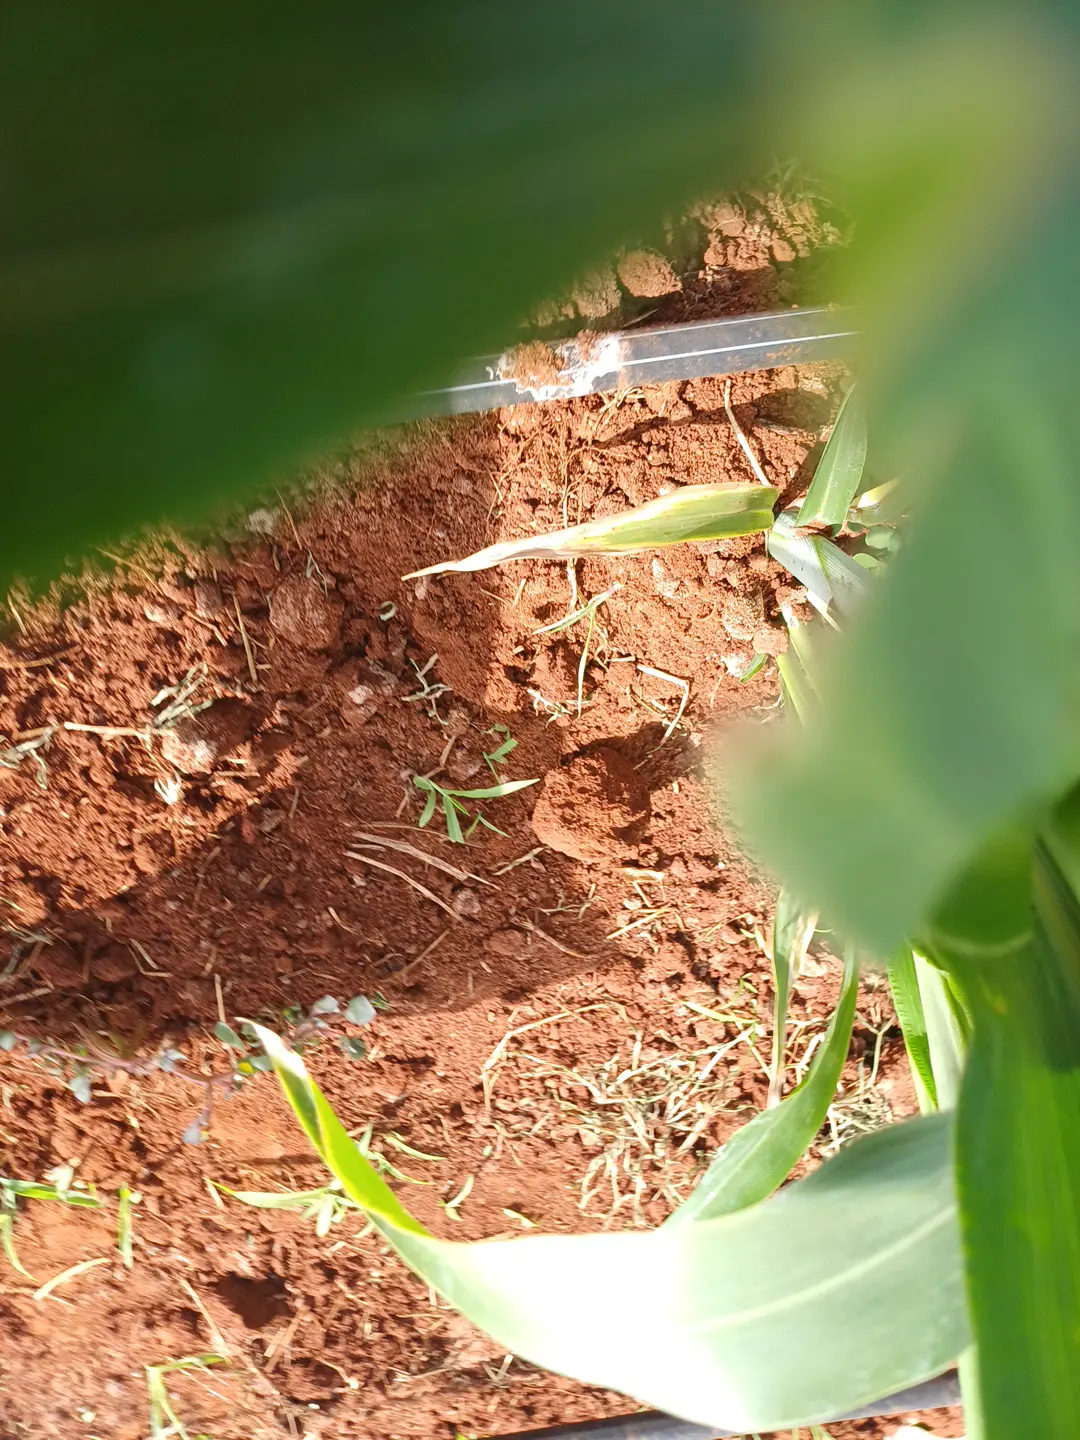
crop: sorghum
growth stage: vegetative
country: Kenya
